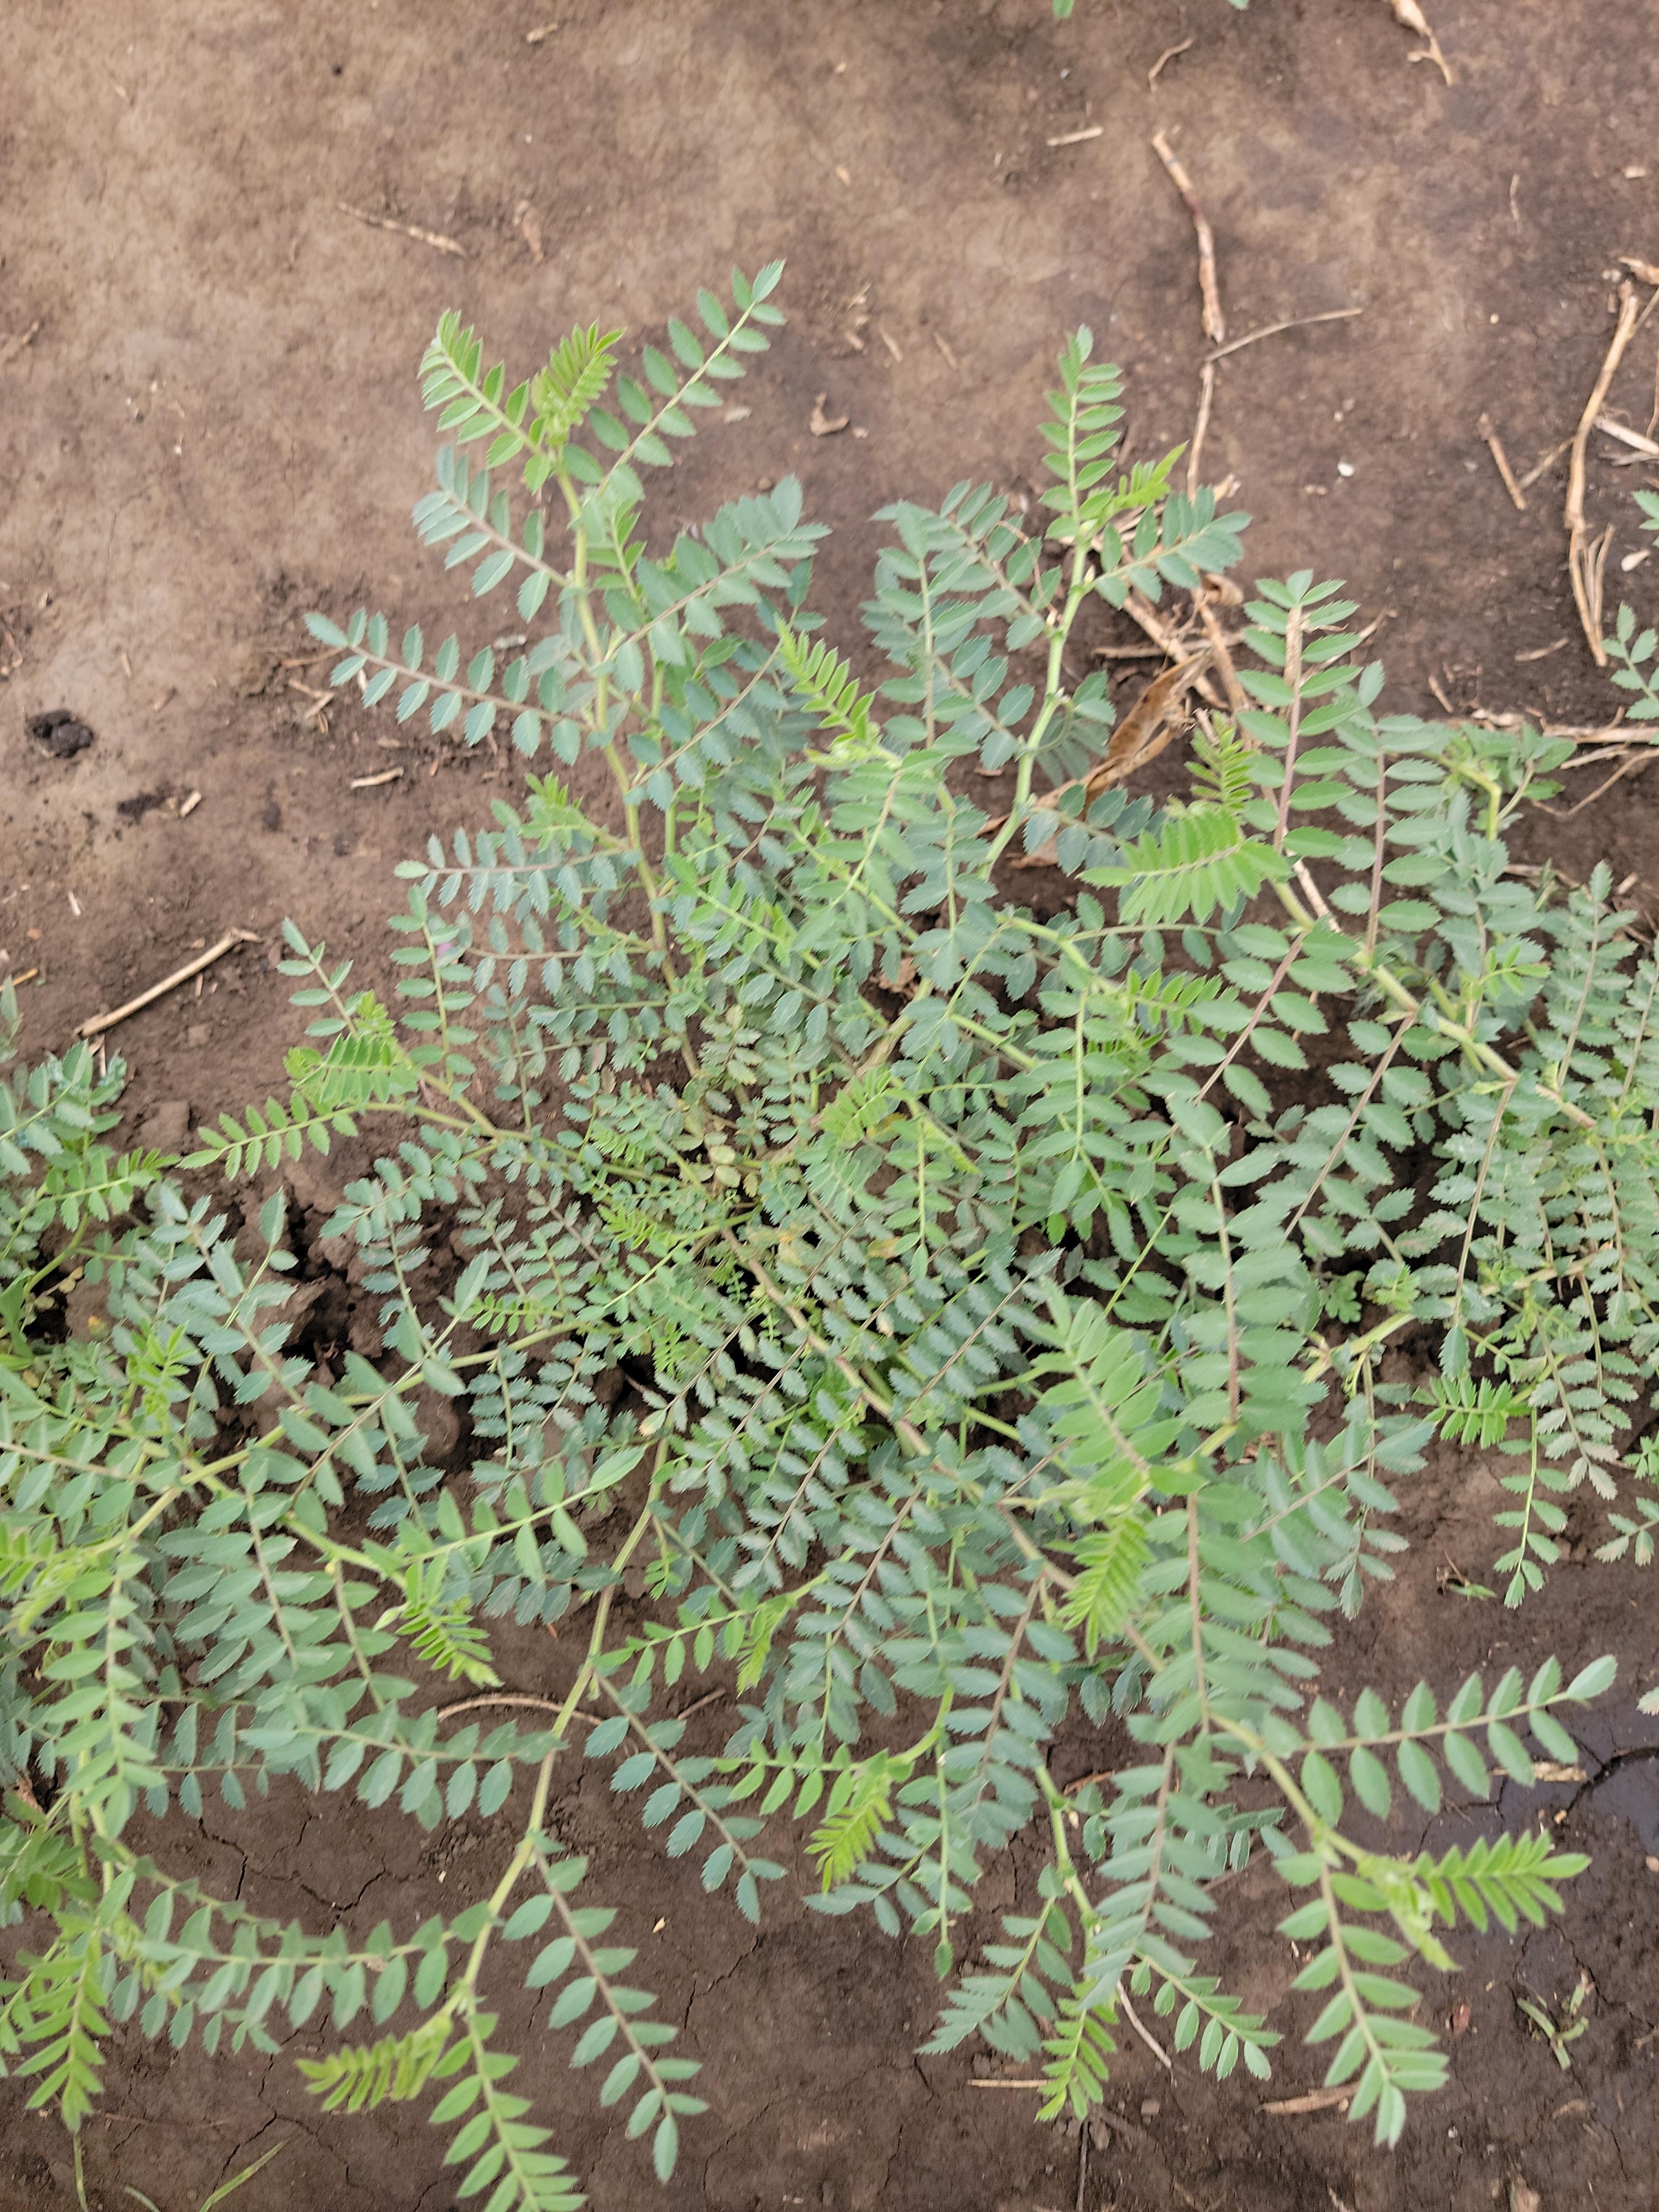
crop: chickpea
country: Tanzania
